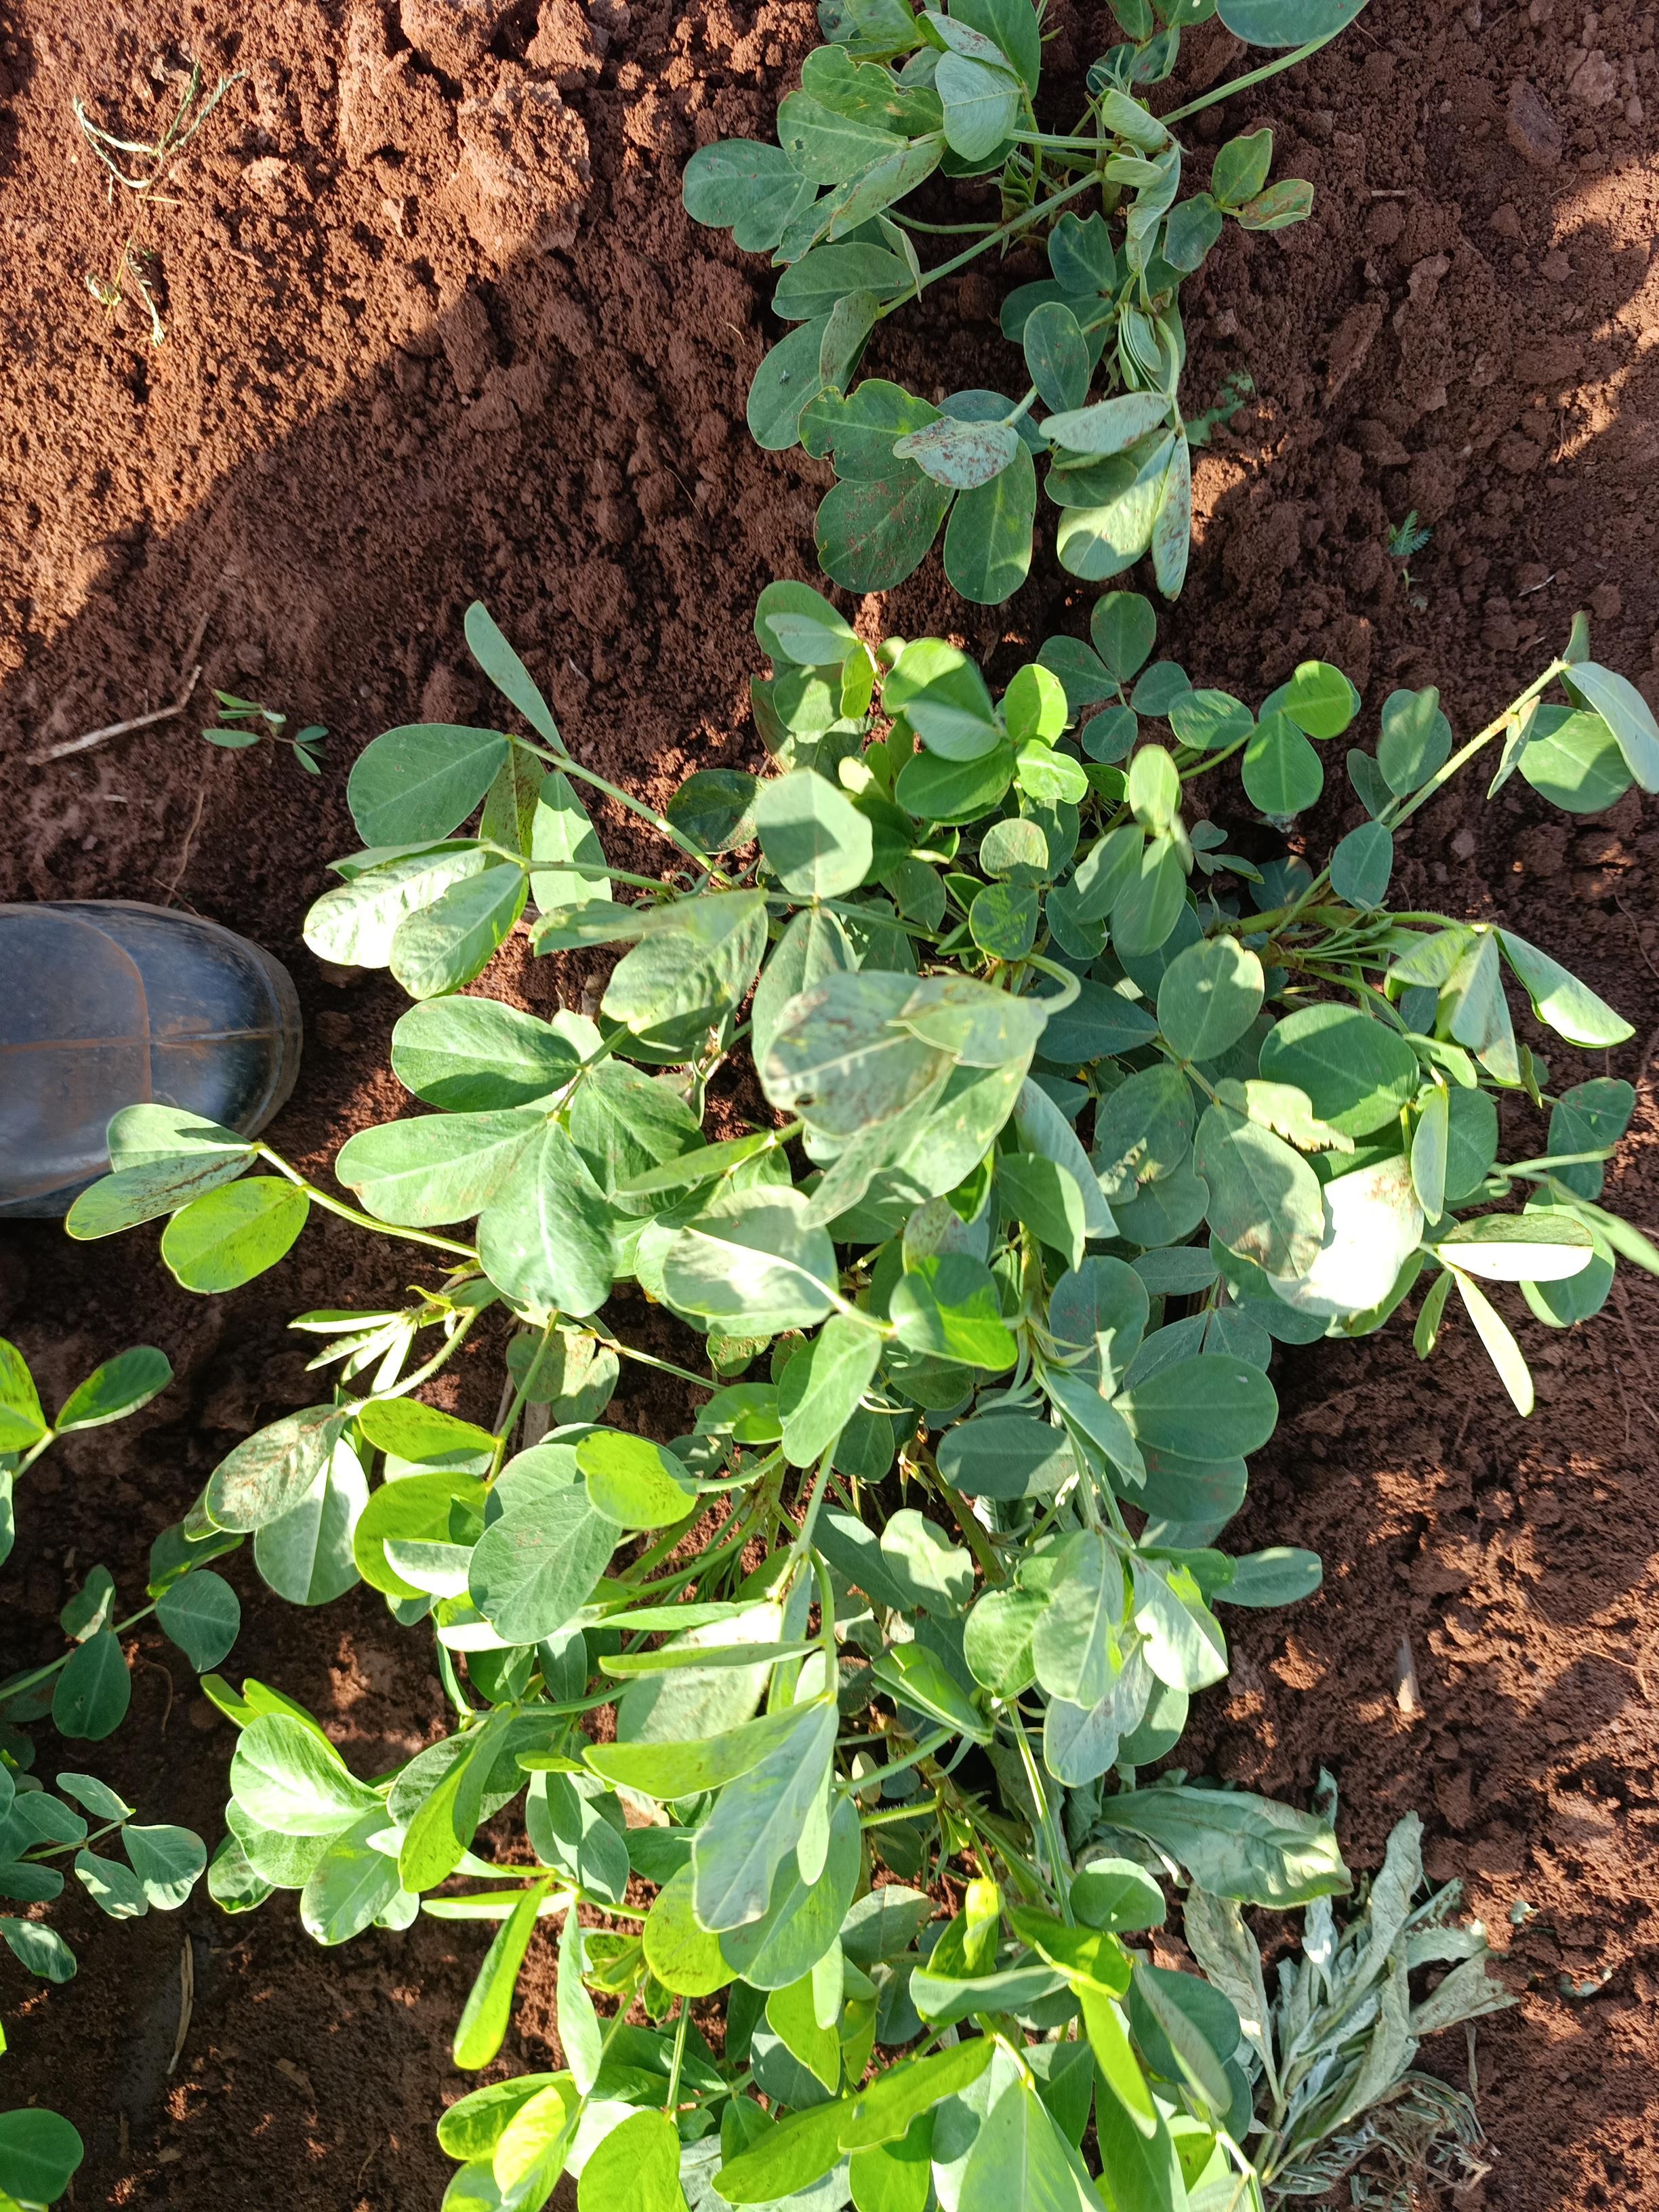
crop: groundnut
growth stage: vegetative
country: Kenya
